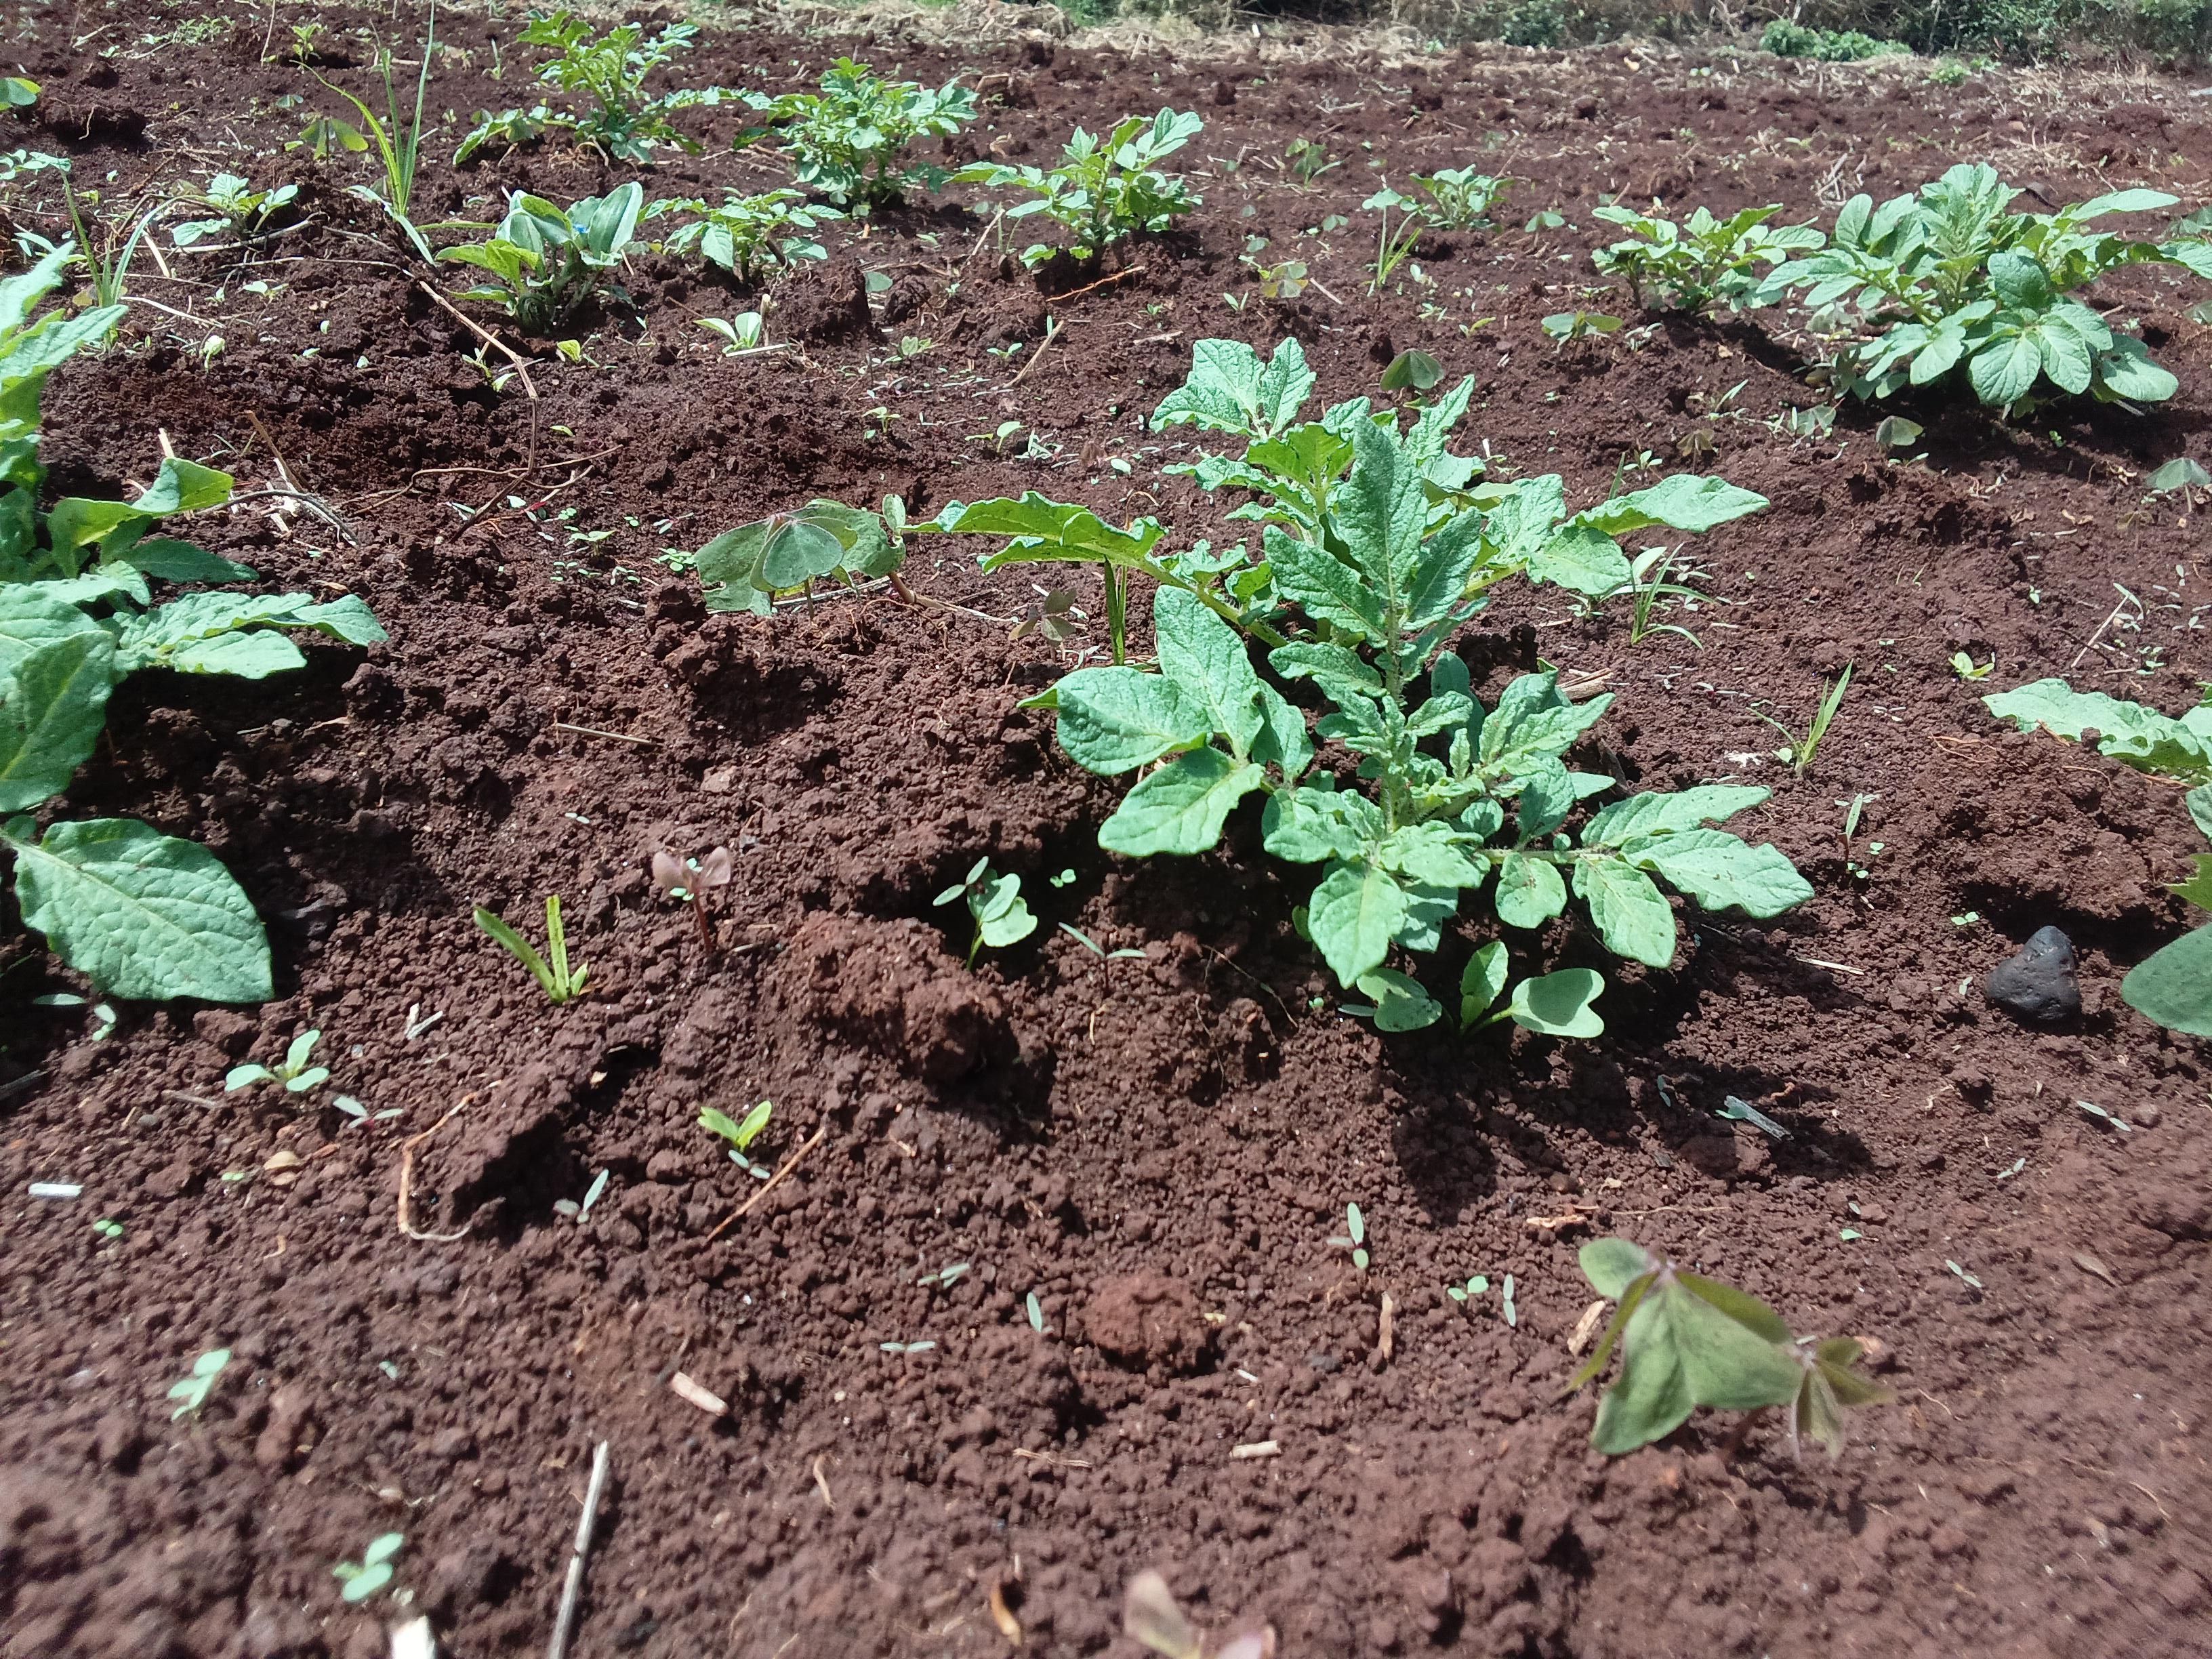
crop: potato
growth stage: sprouting emergence
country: Kenya
